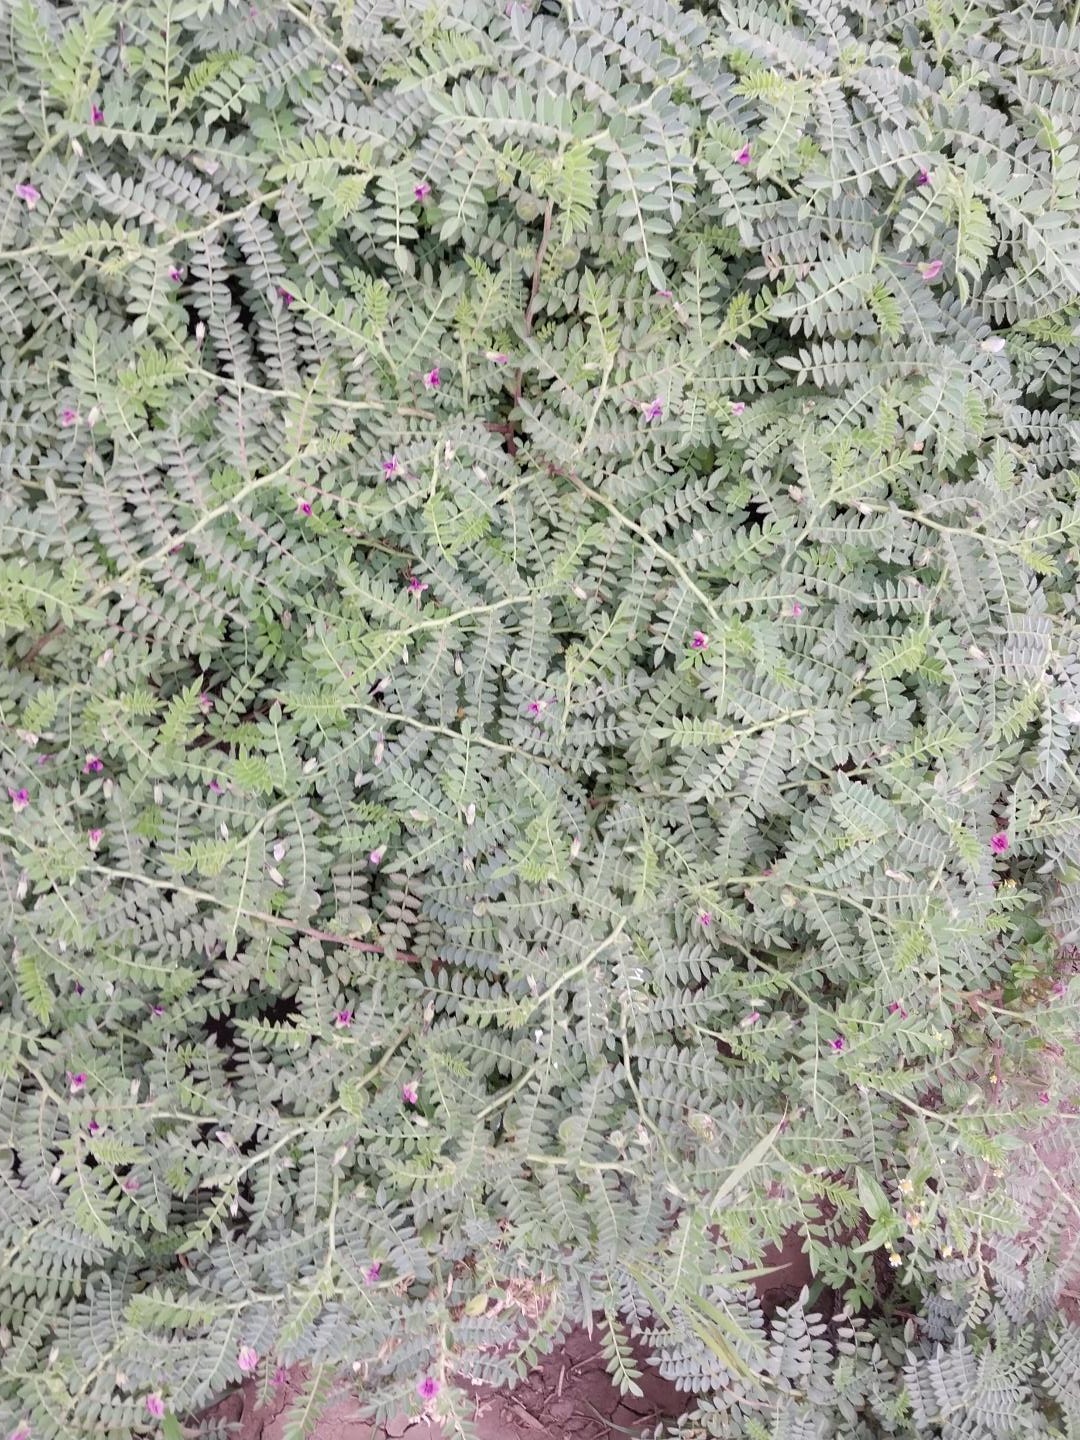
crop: chickpea
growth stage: development pod
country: Tanzania
